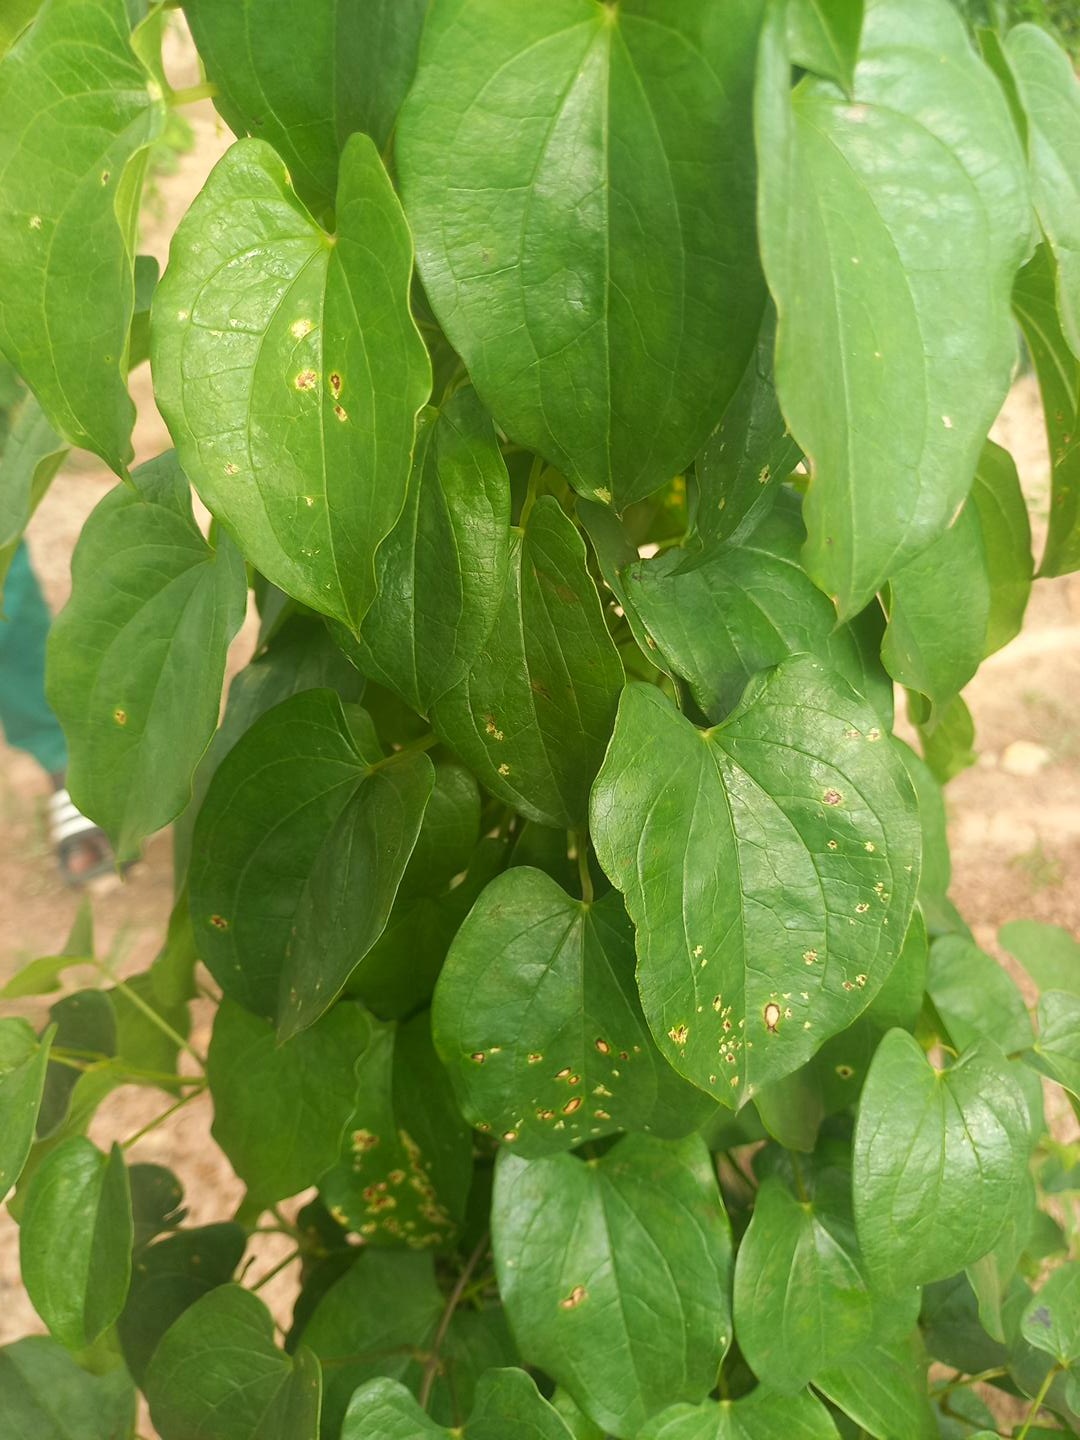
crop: yam
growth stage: vegetative
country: Nigeria
